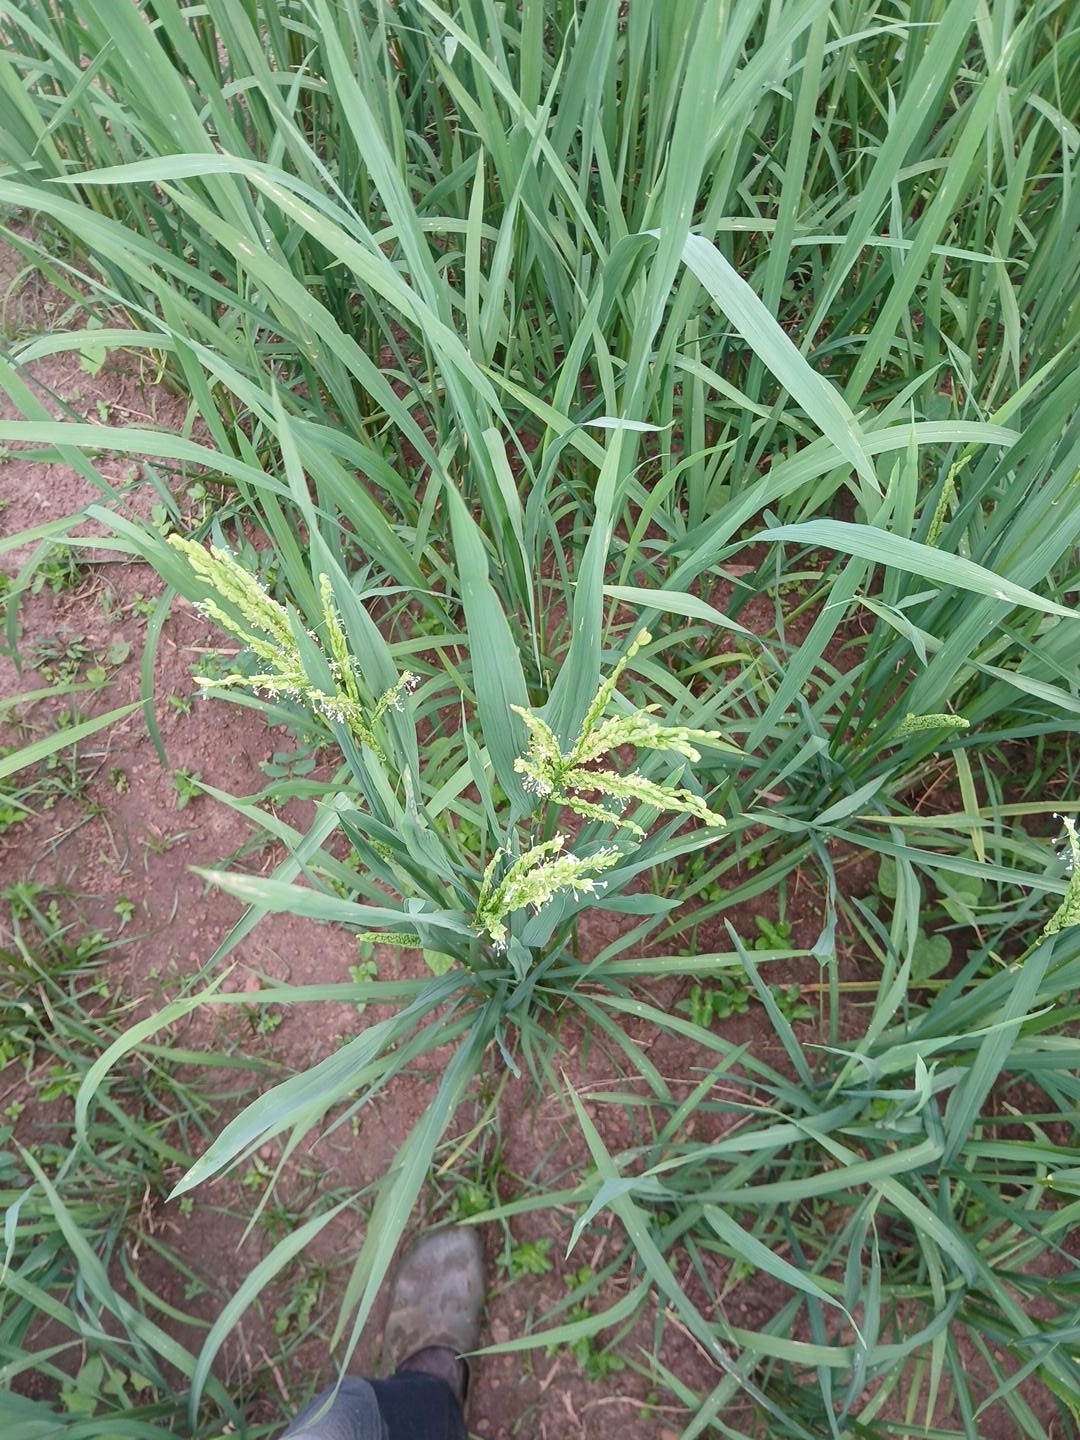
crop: rice
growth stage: flowering
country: Côte d'Ivoire
